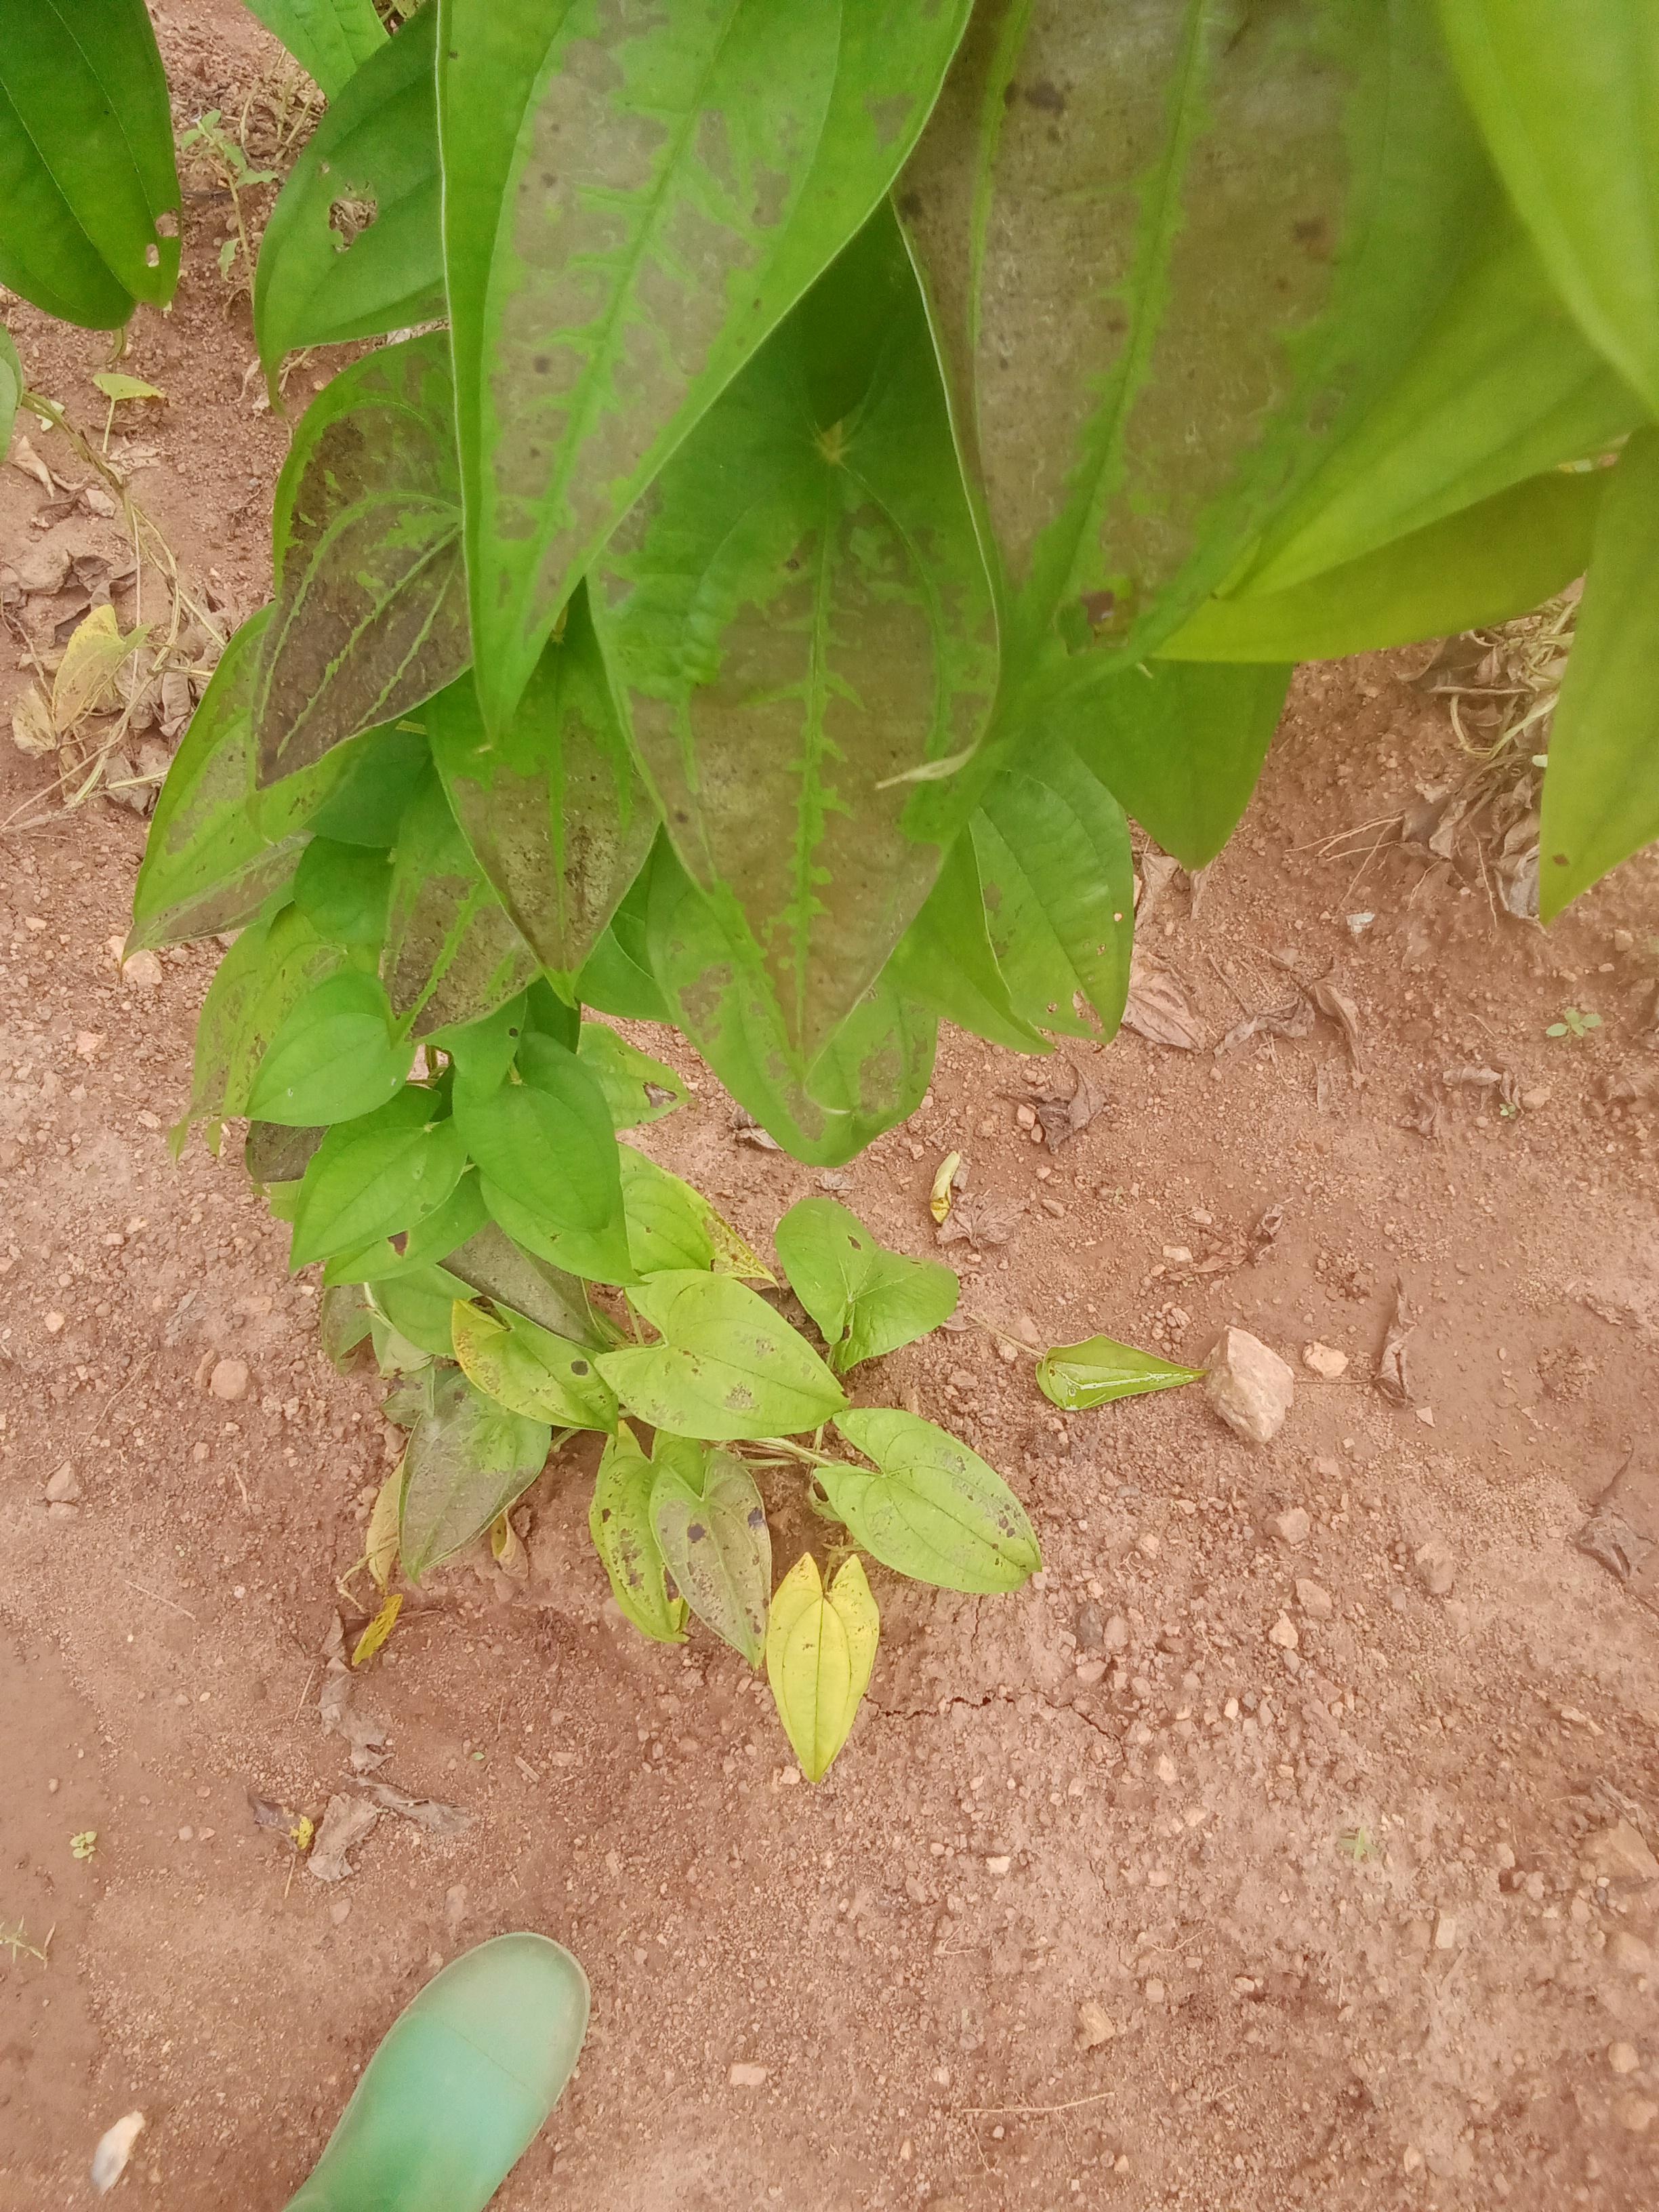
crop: yam
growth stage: vegetative
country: Nigeria
